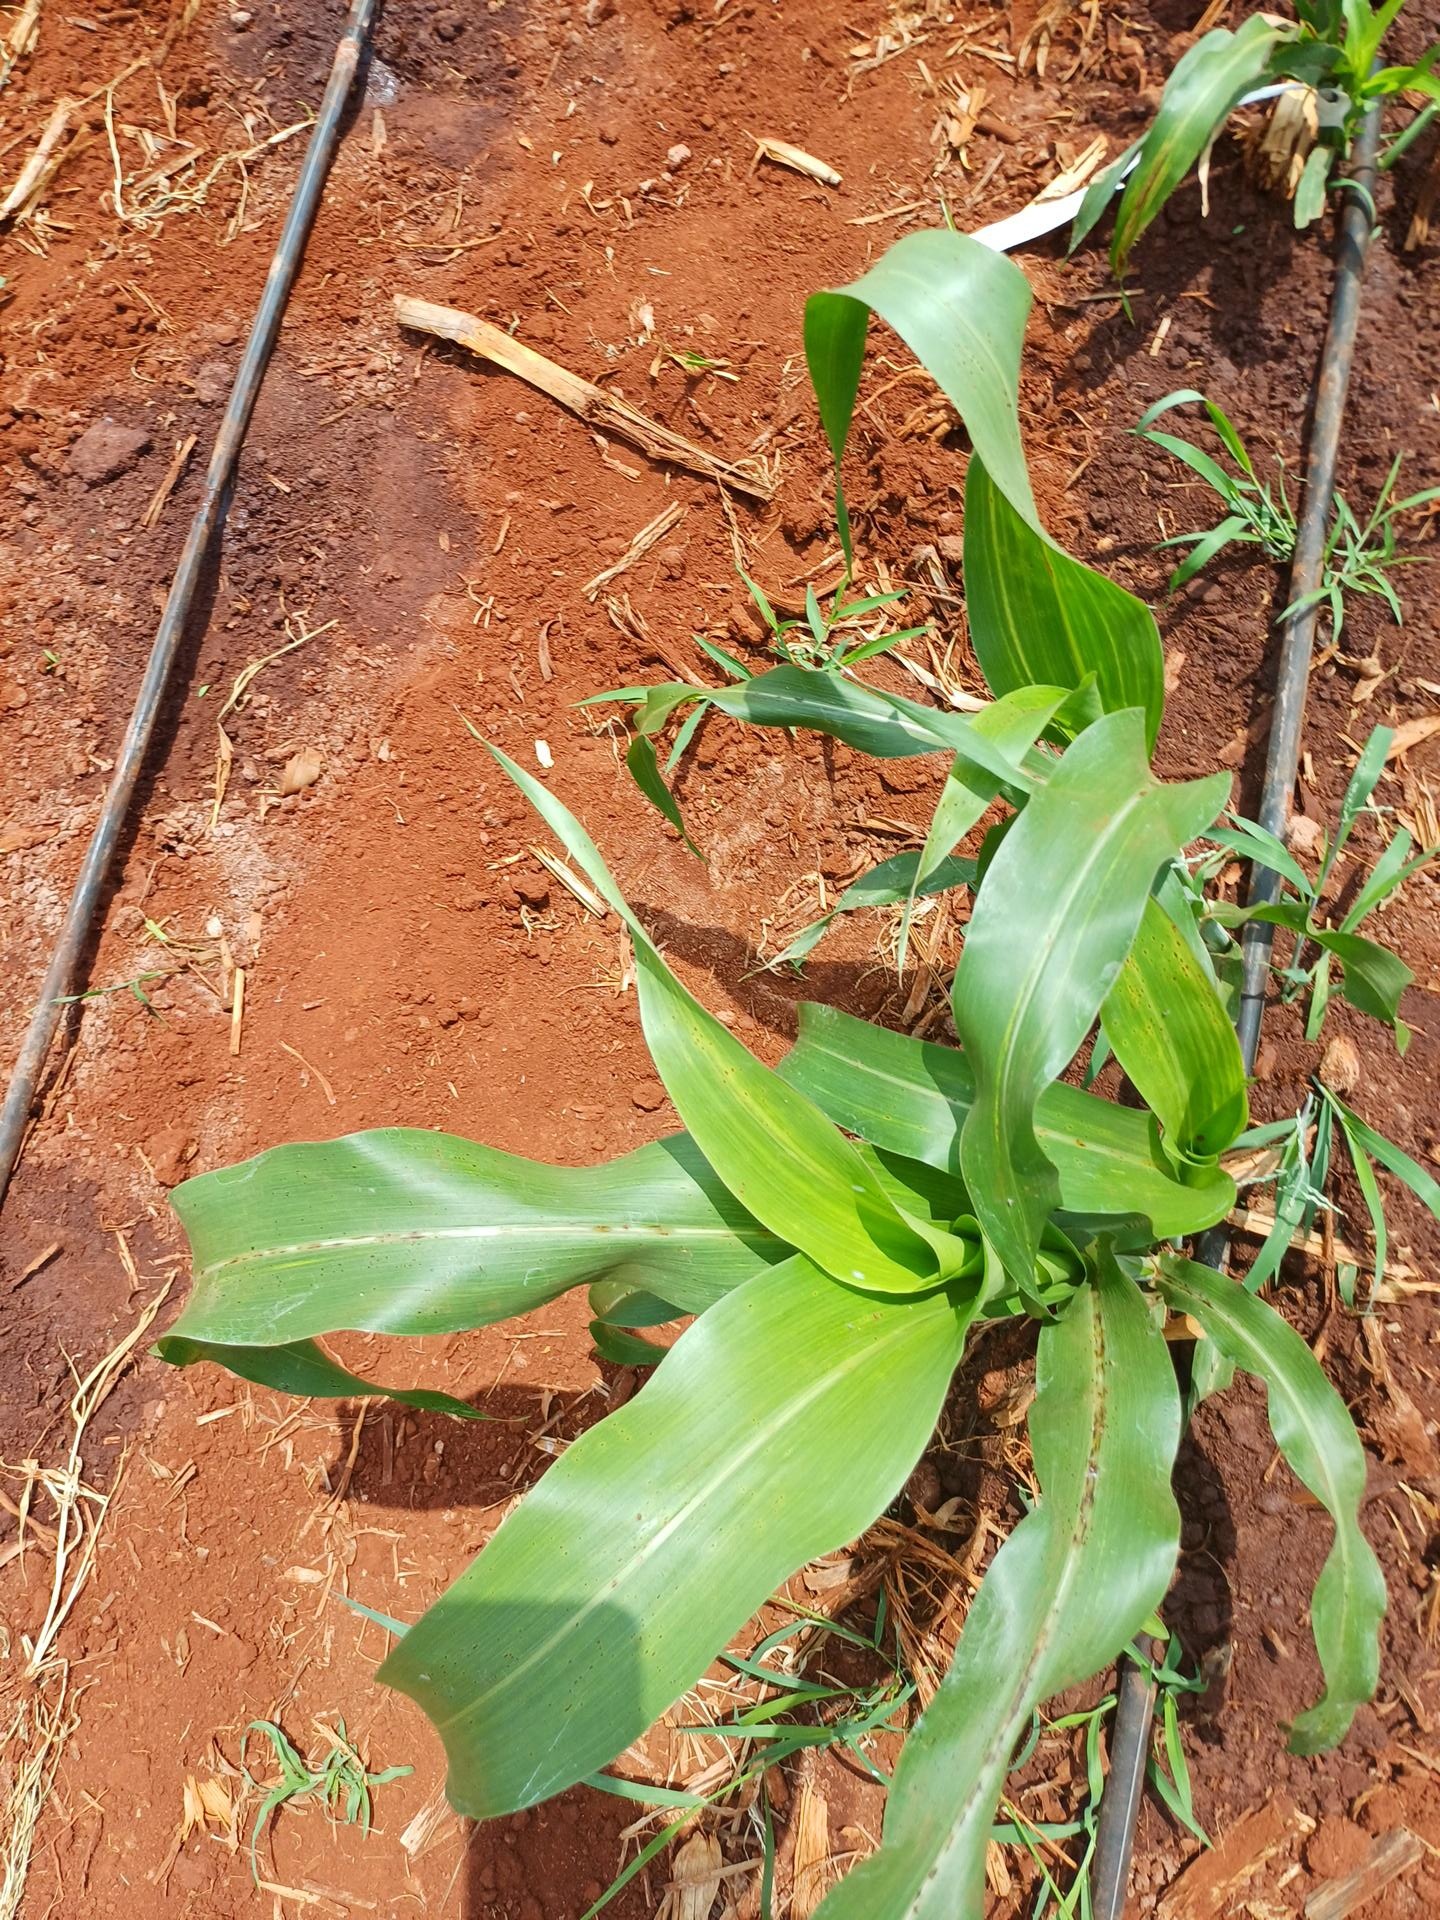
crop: sorghum
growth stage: vegetative
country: Kenya
